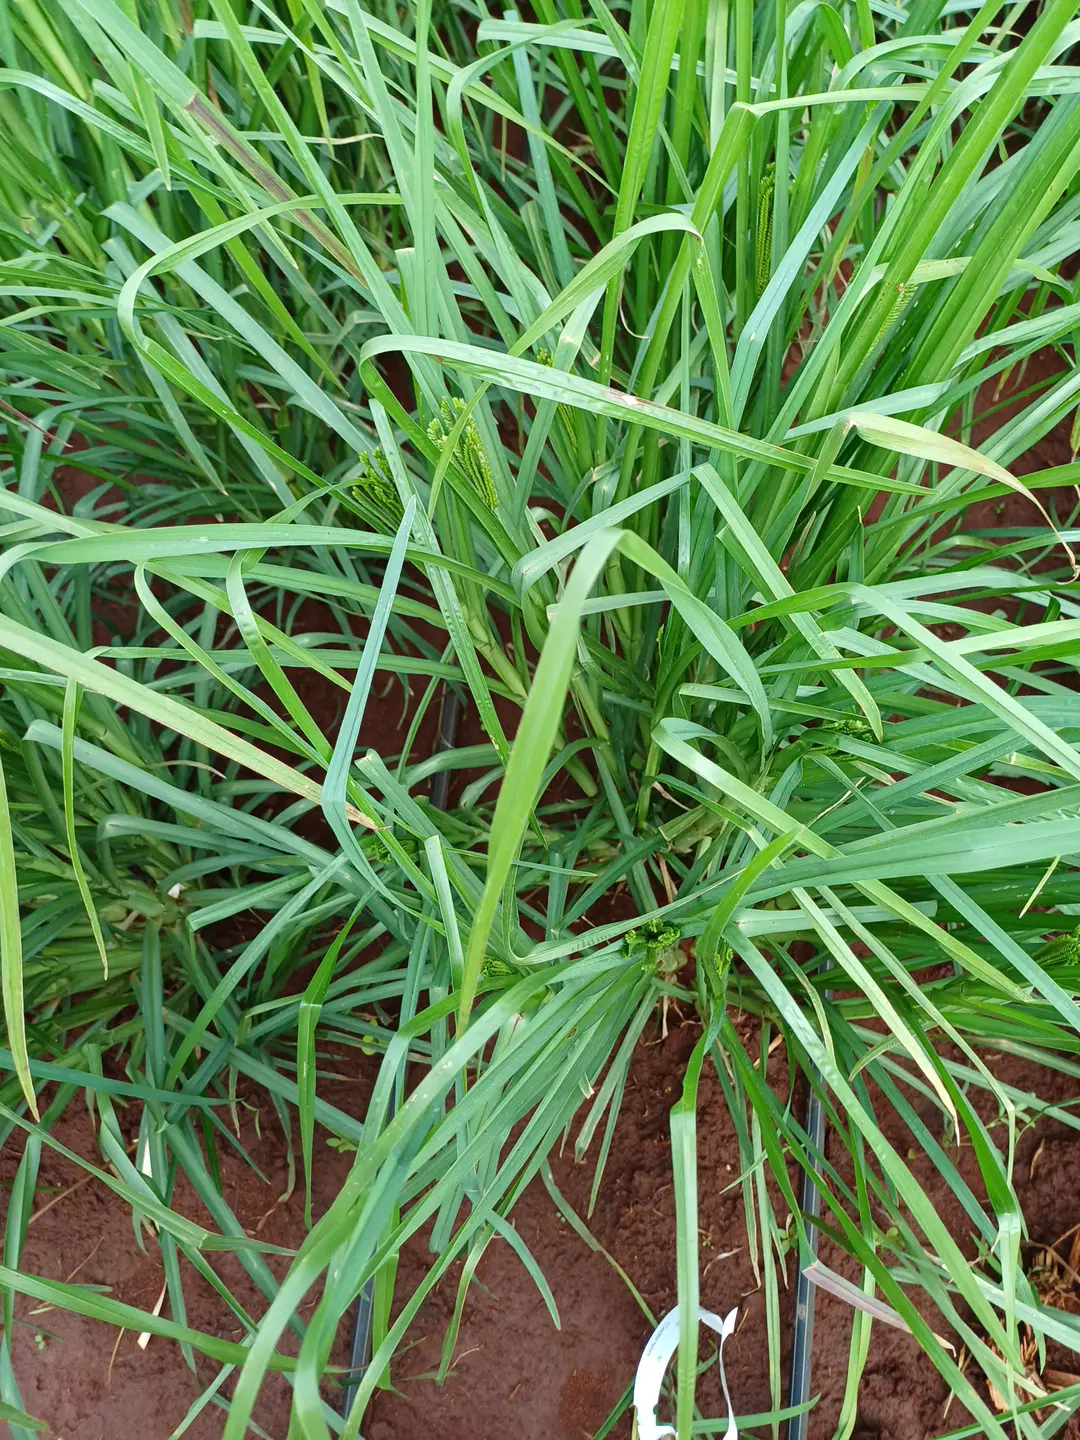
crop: finger millet
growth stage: flowering
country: Kenya
